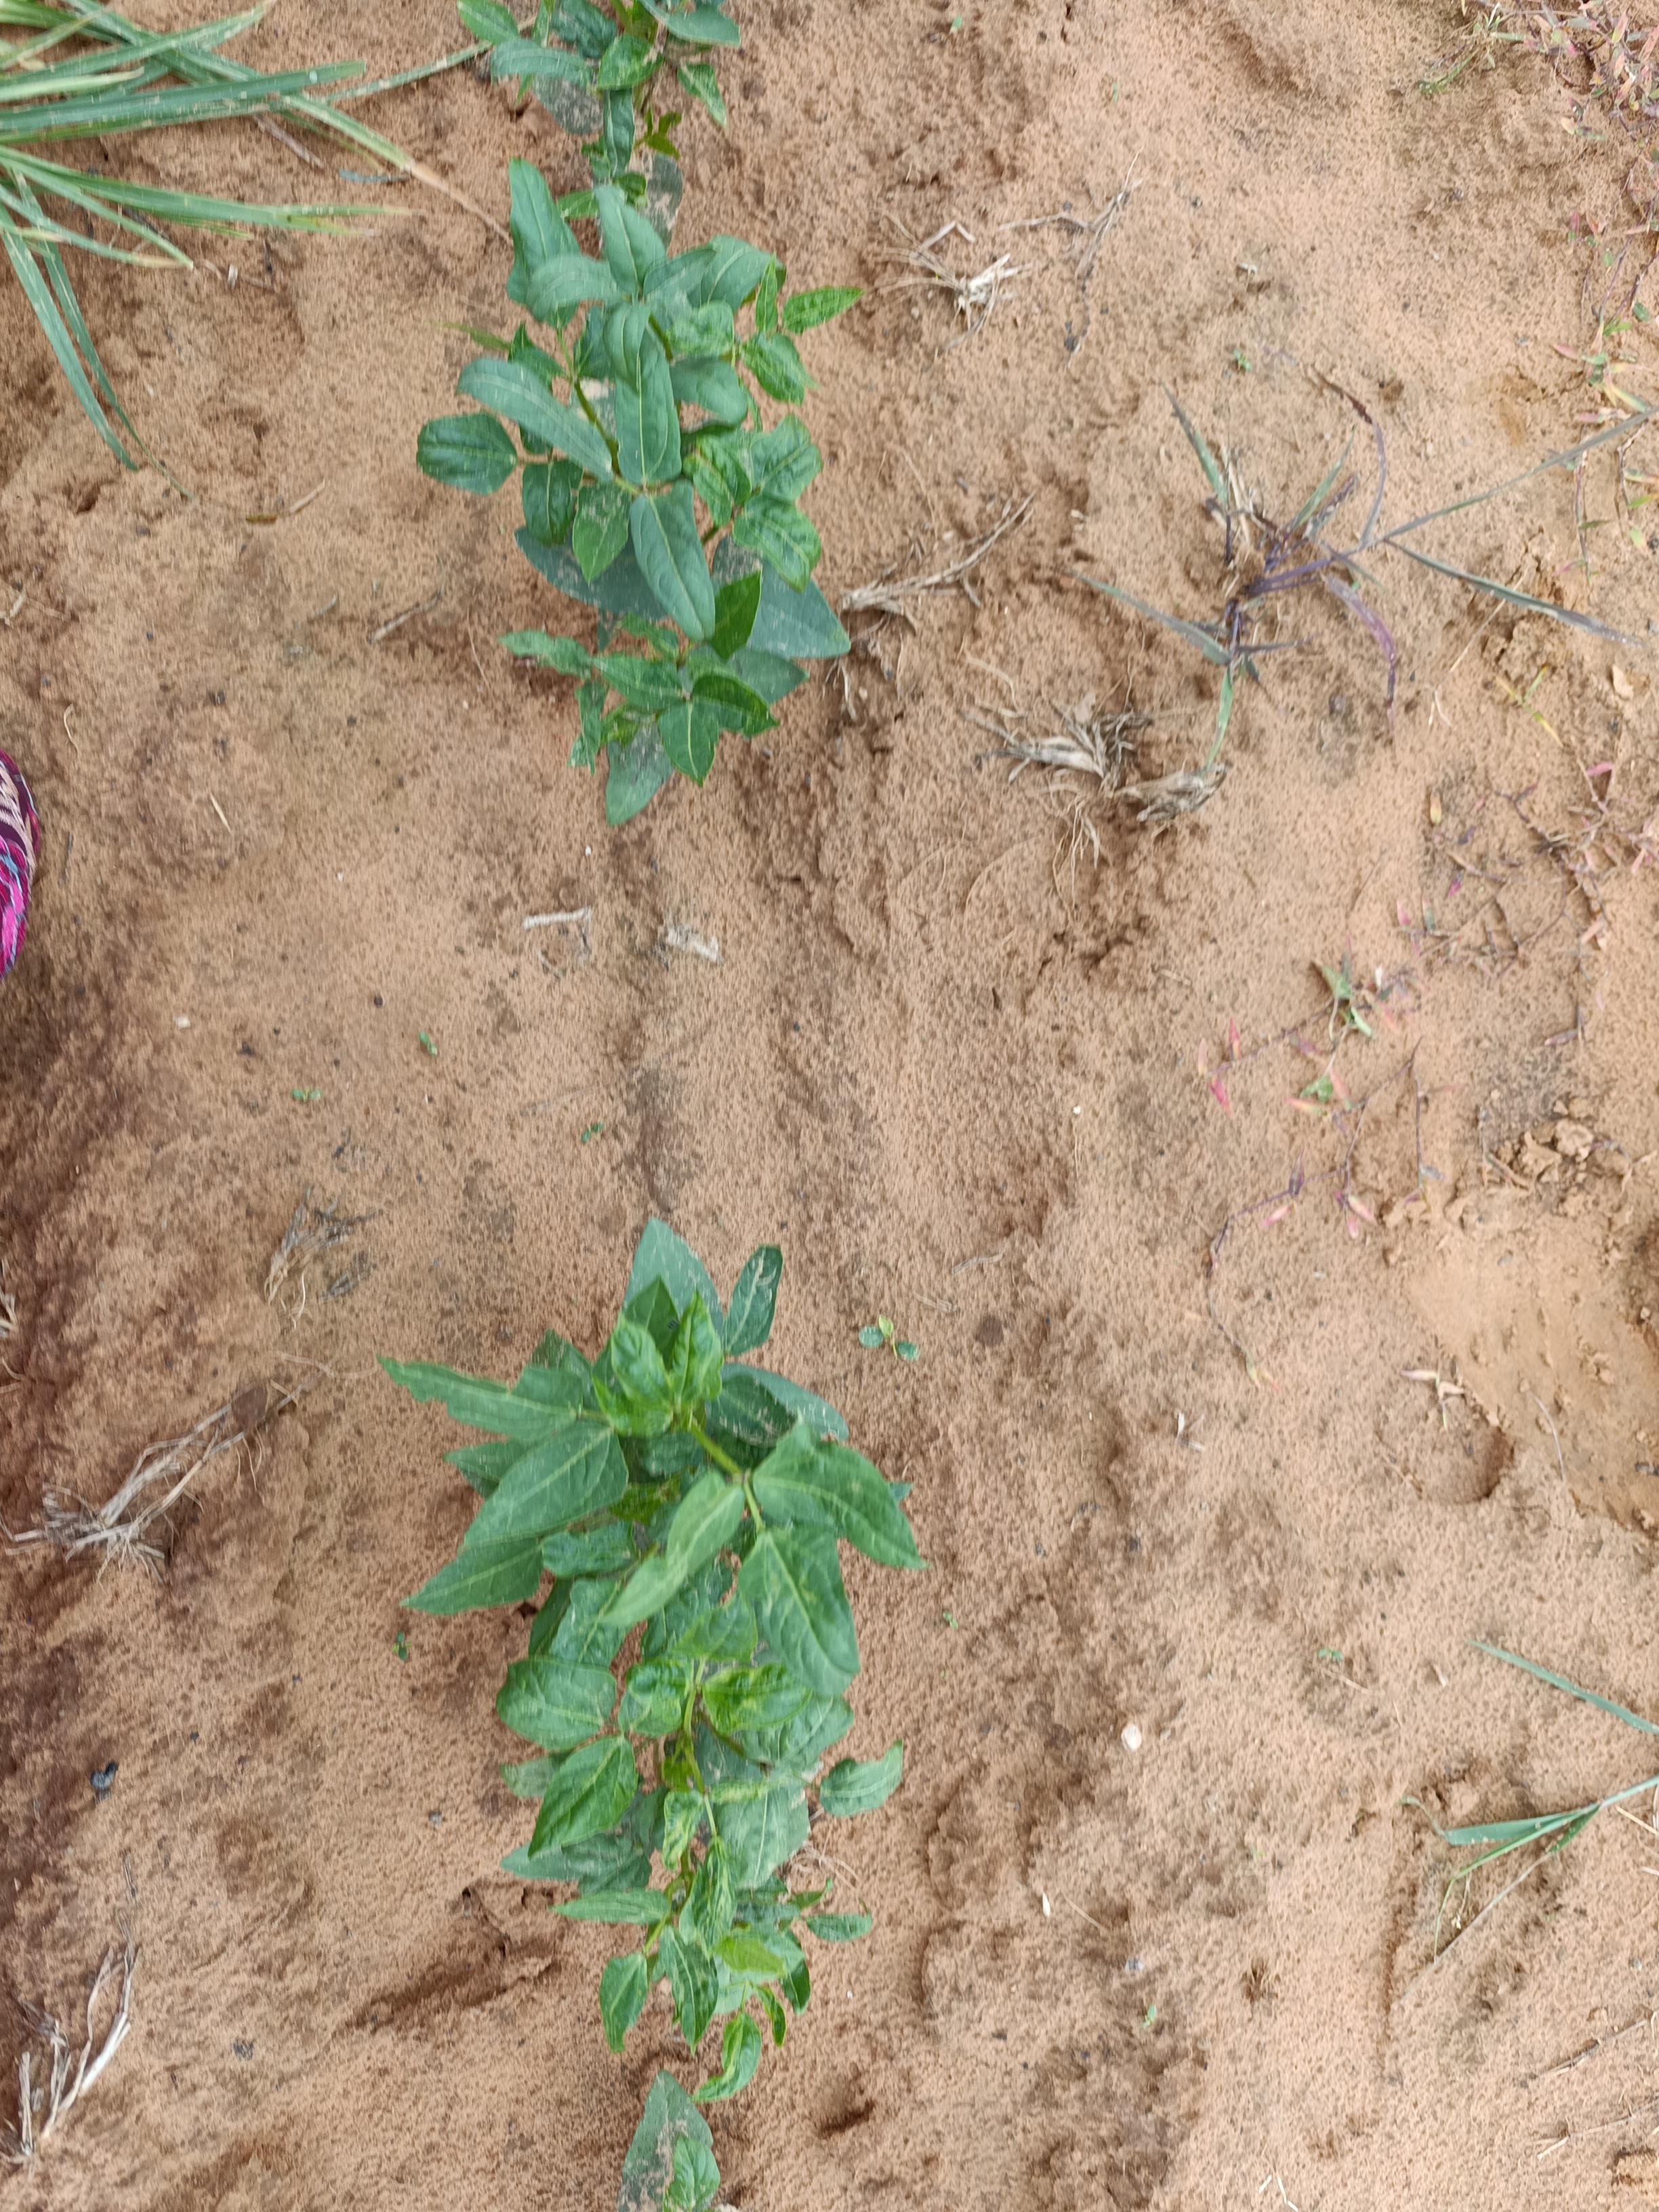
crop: cowpea
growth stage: emergence
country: Nigeria
